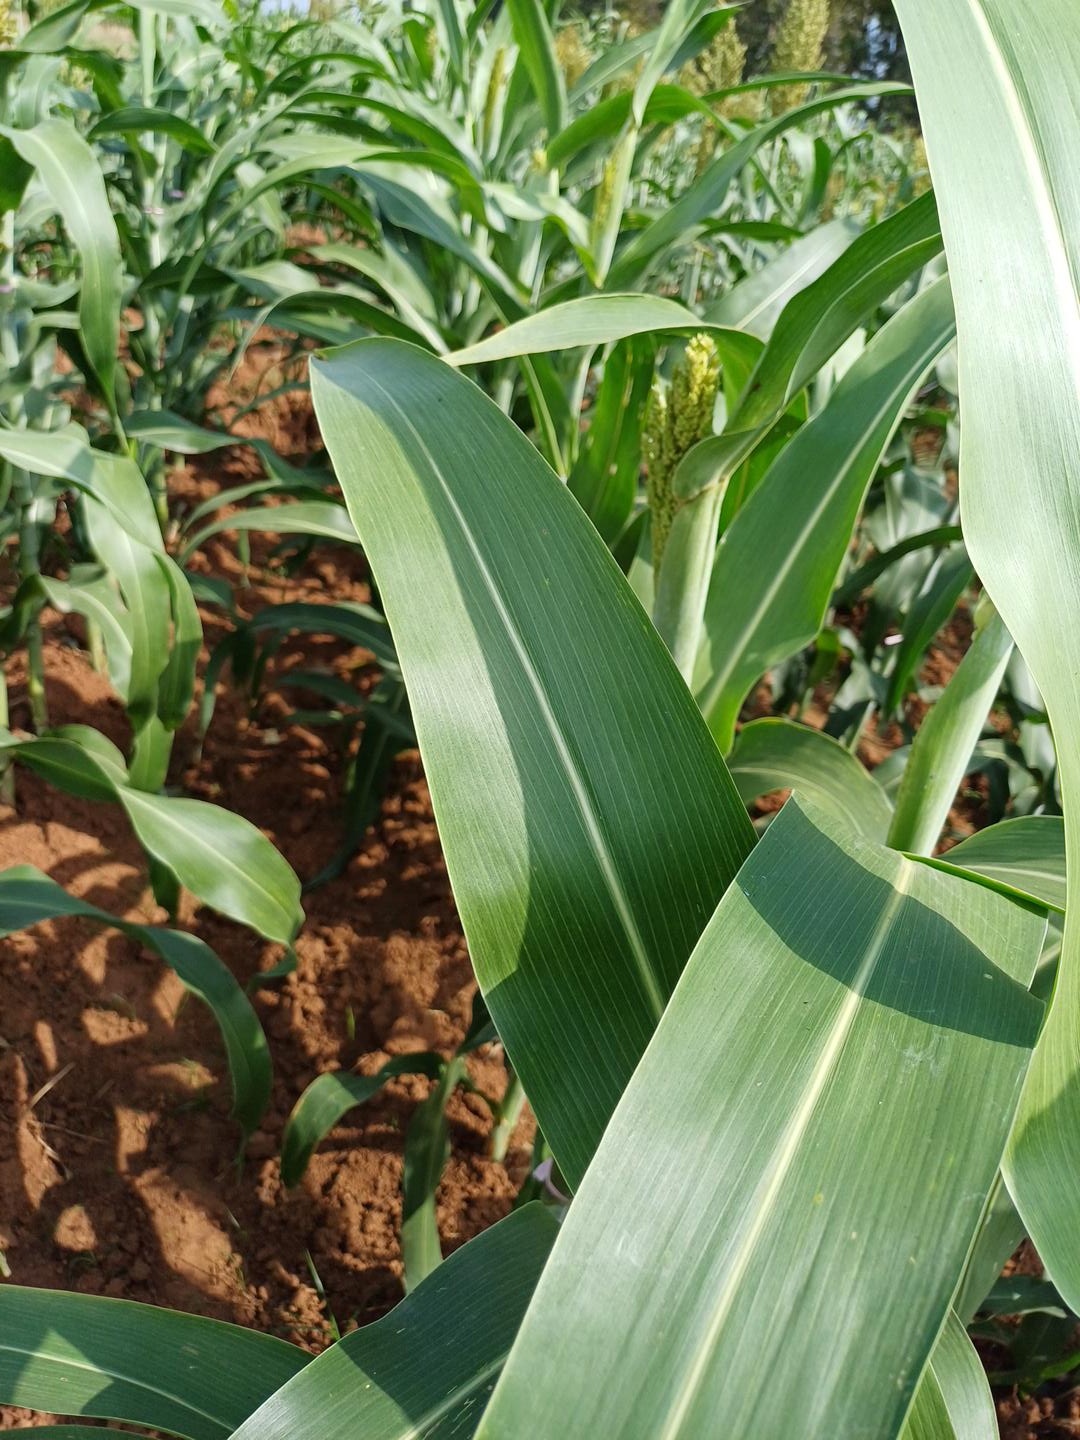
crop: sorghum
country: Kenya
